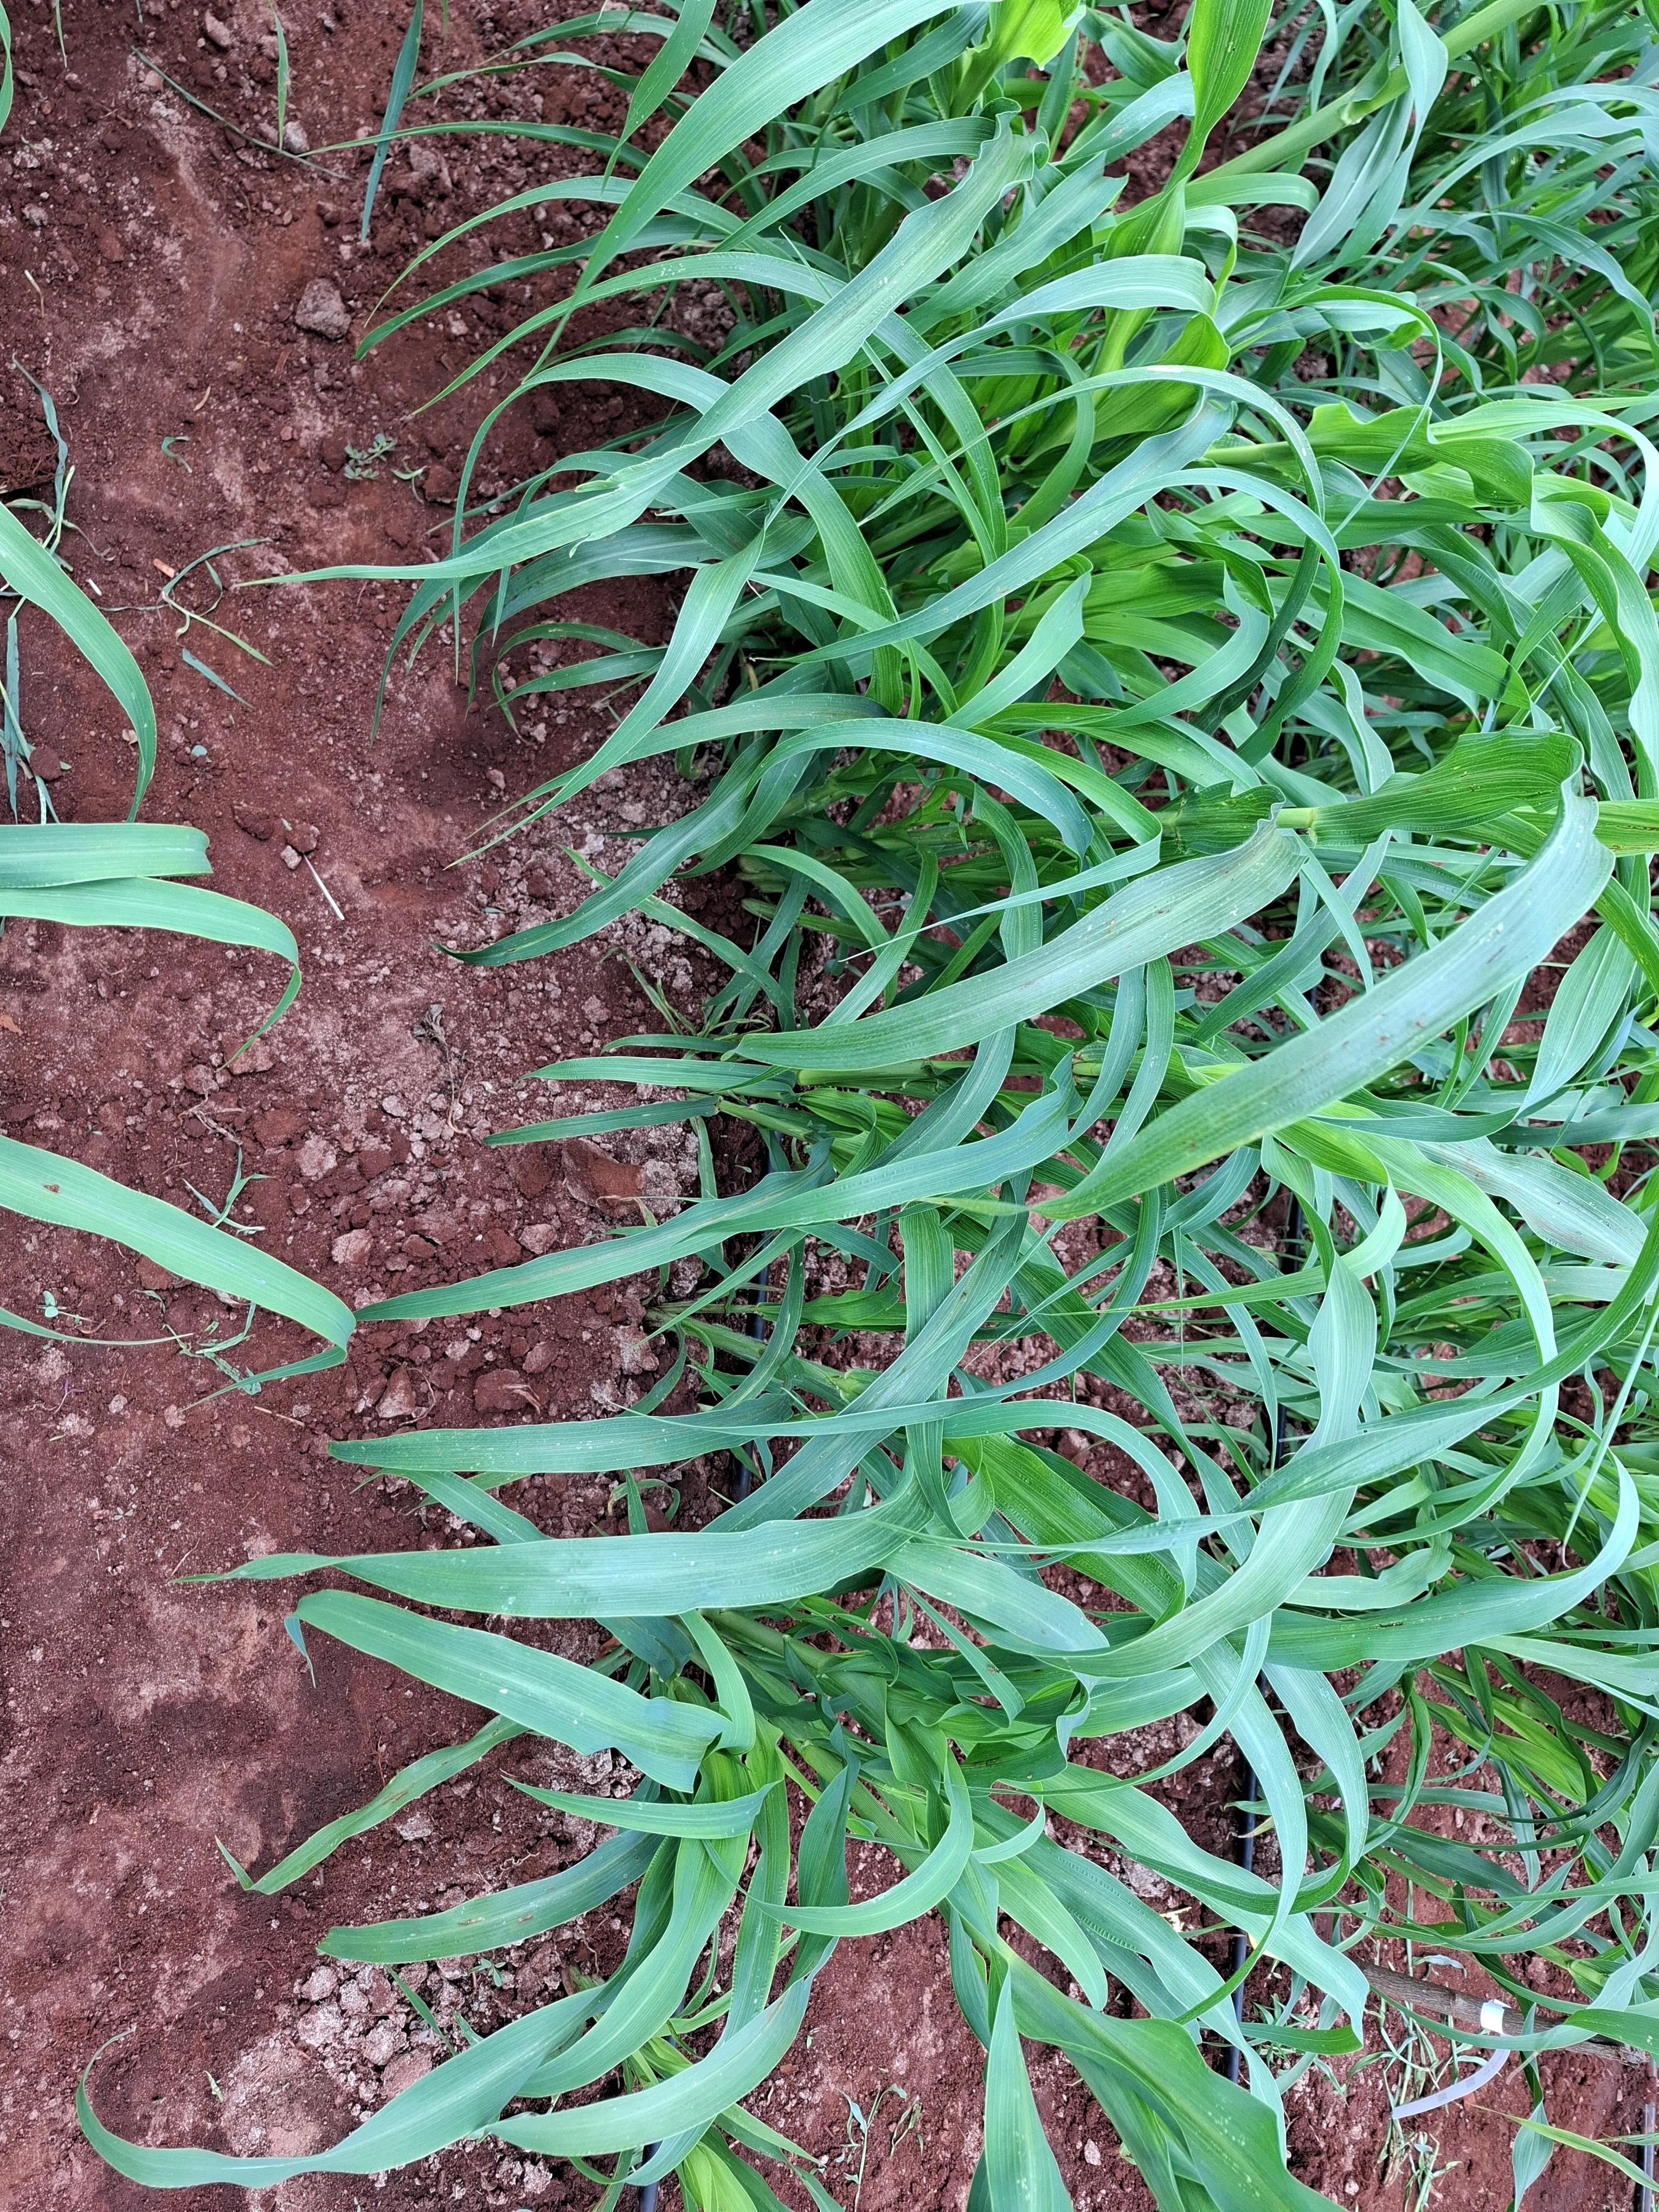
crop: pearl millet
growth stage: elongation stem
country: Kenya
